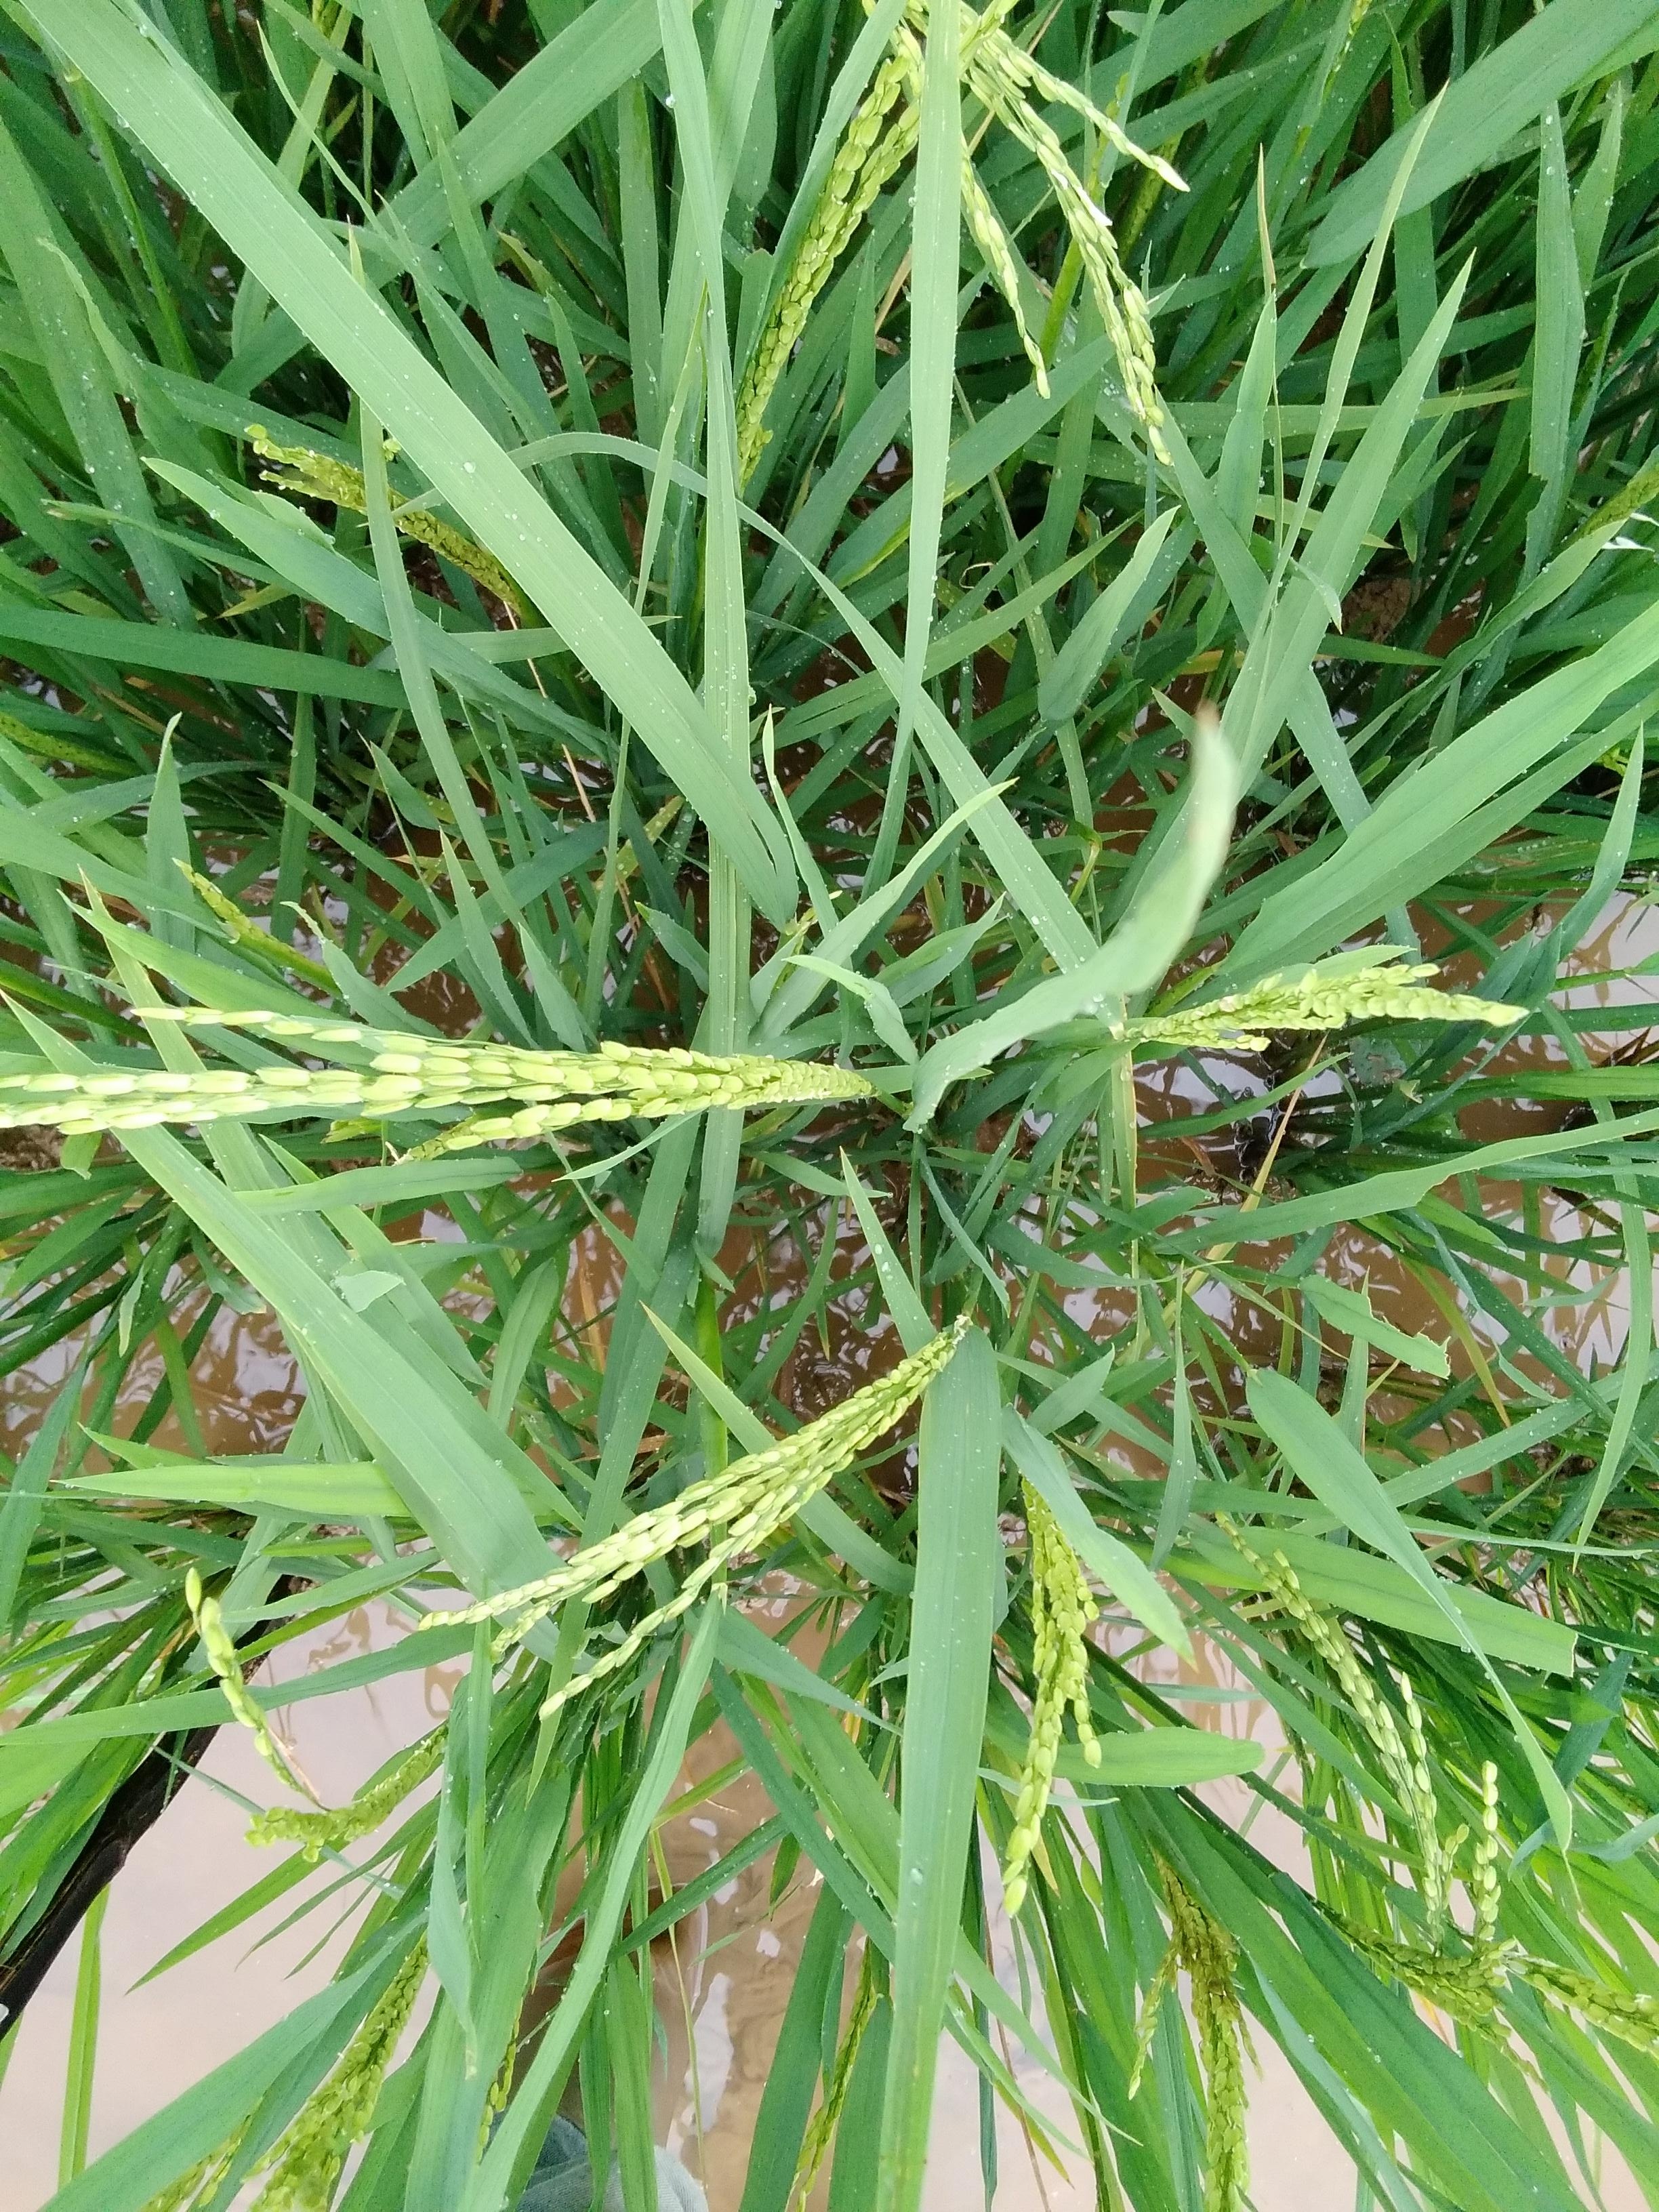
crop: rice
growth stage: flowering
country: Nigeria
